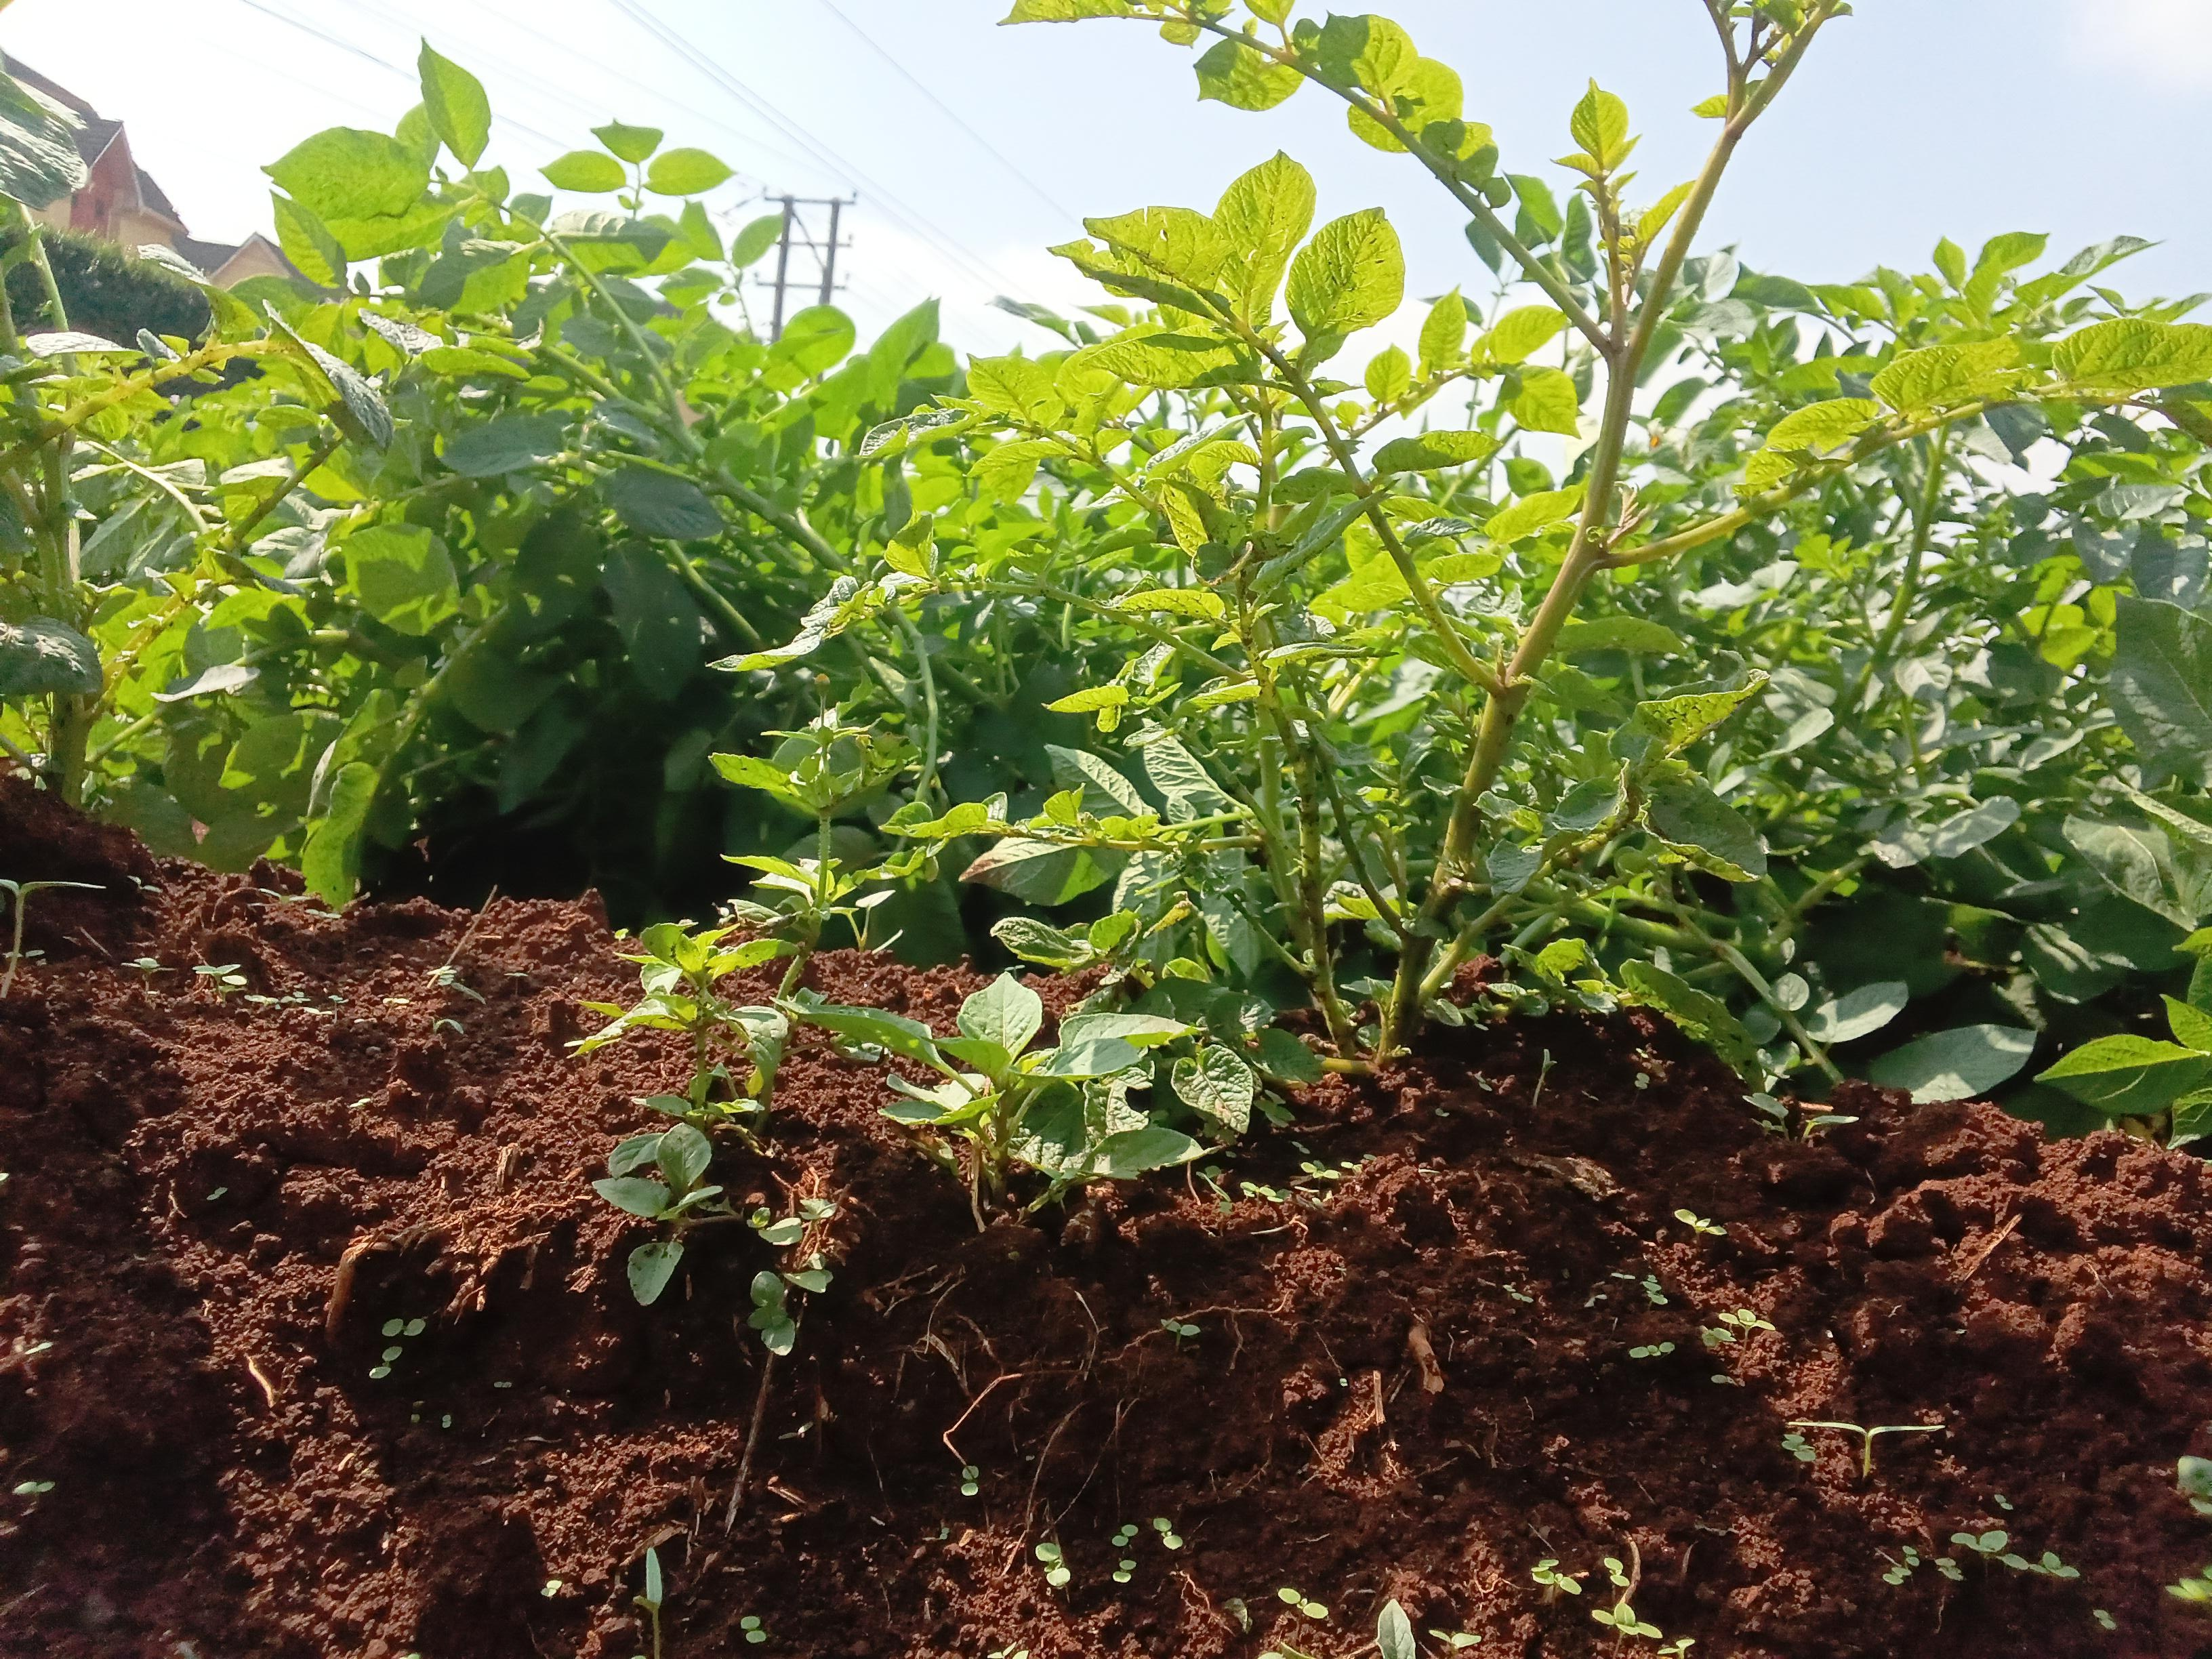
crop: potato
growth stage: vegetative
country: Kenya
